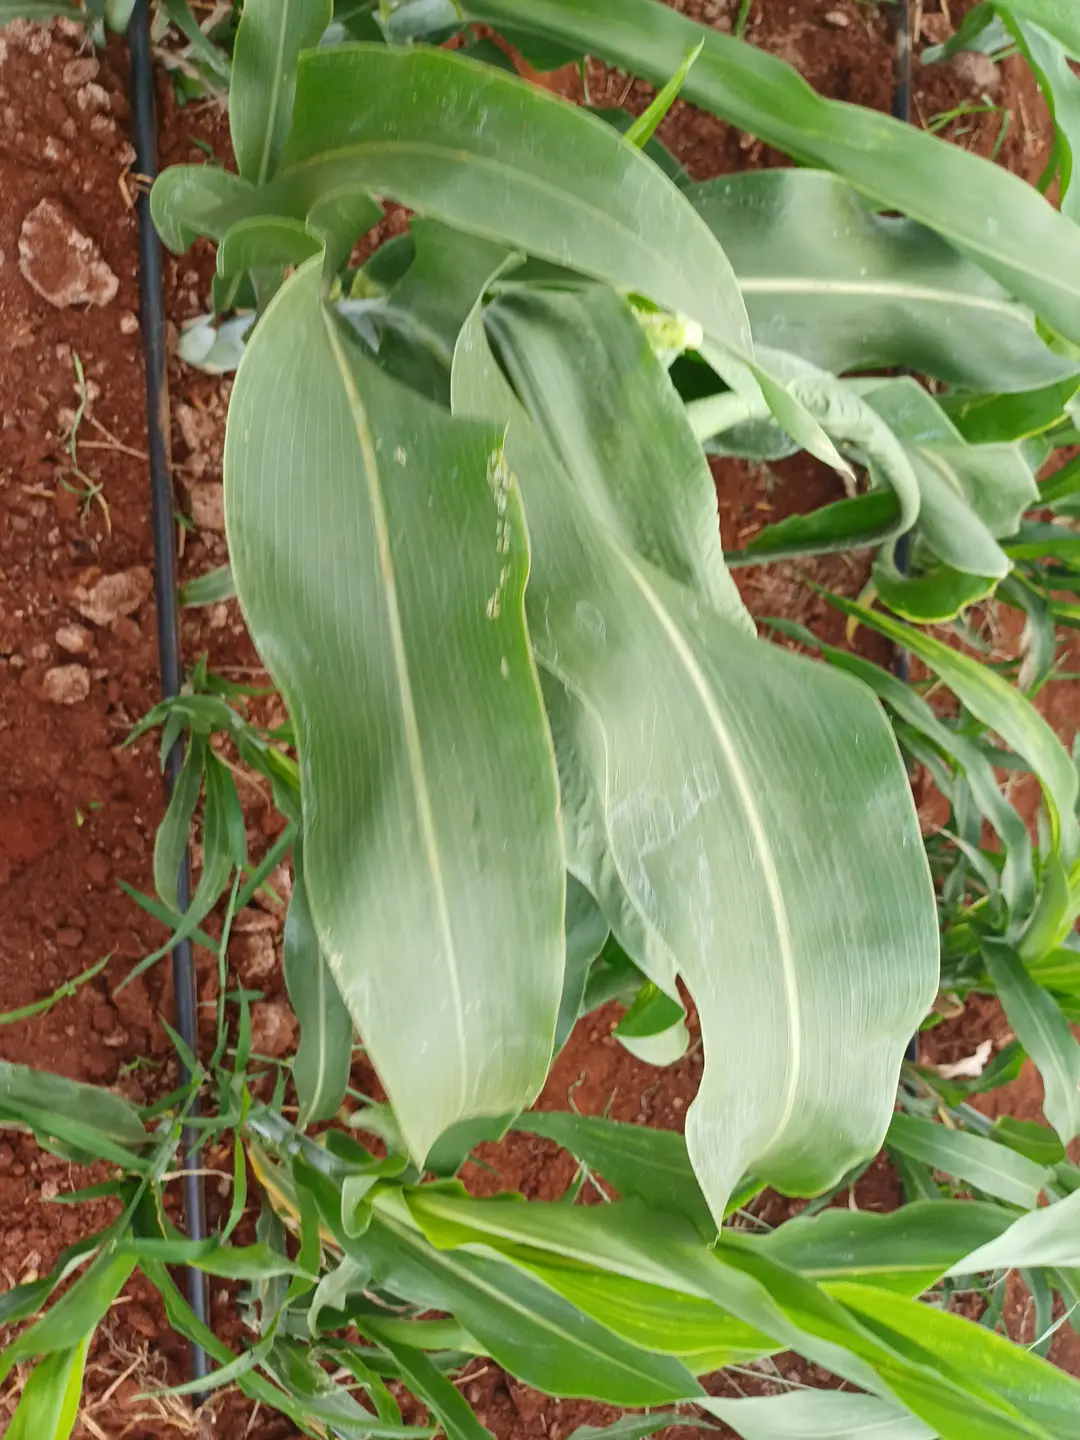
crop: sorghum
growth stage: vegetative
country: Kenya
